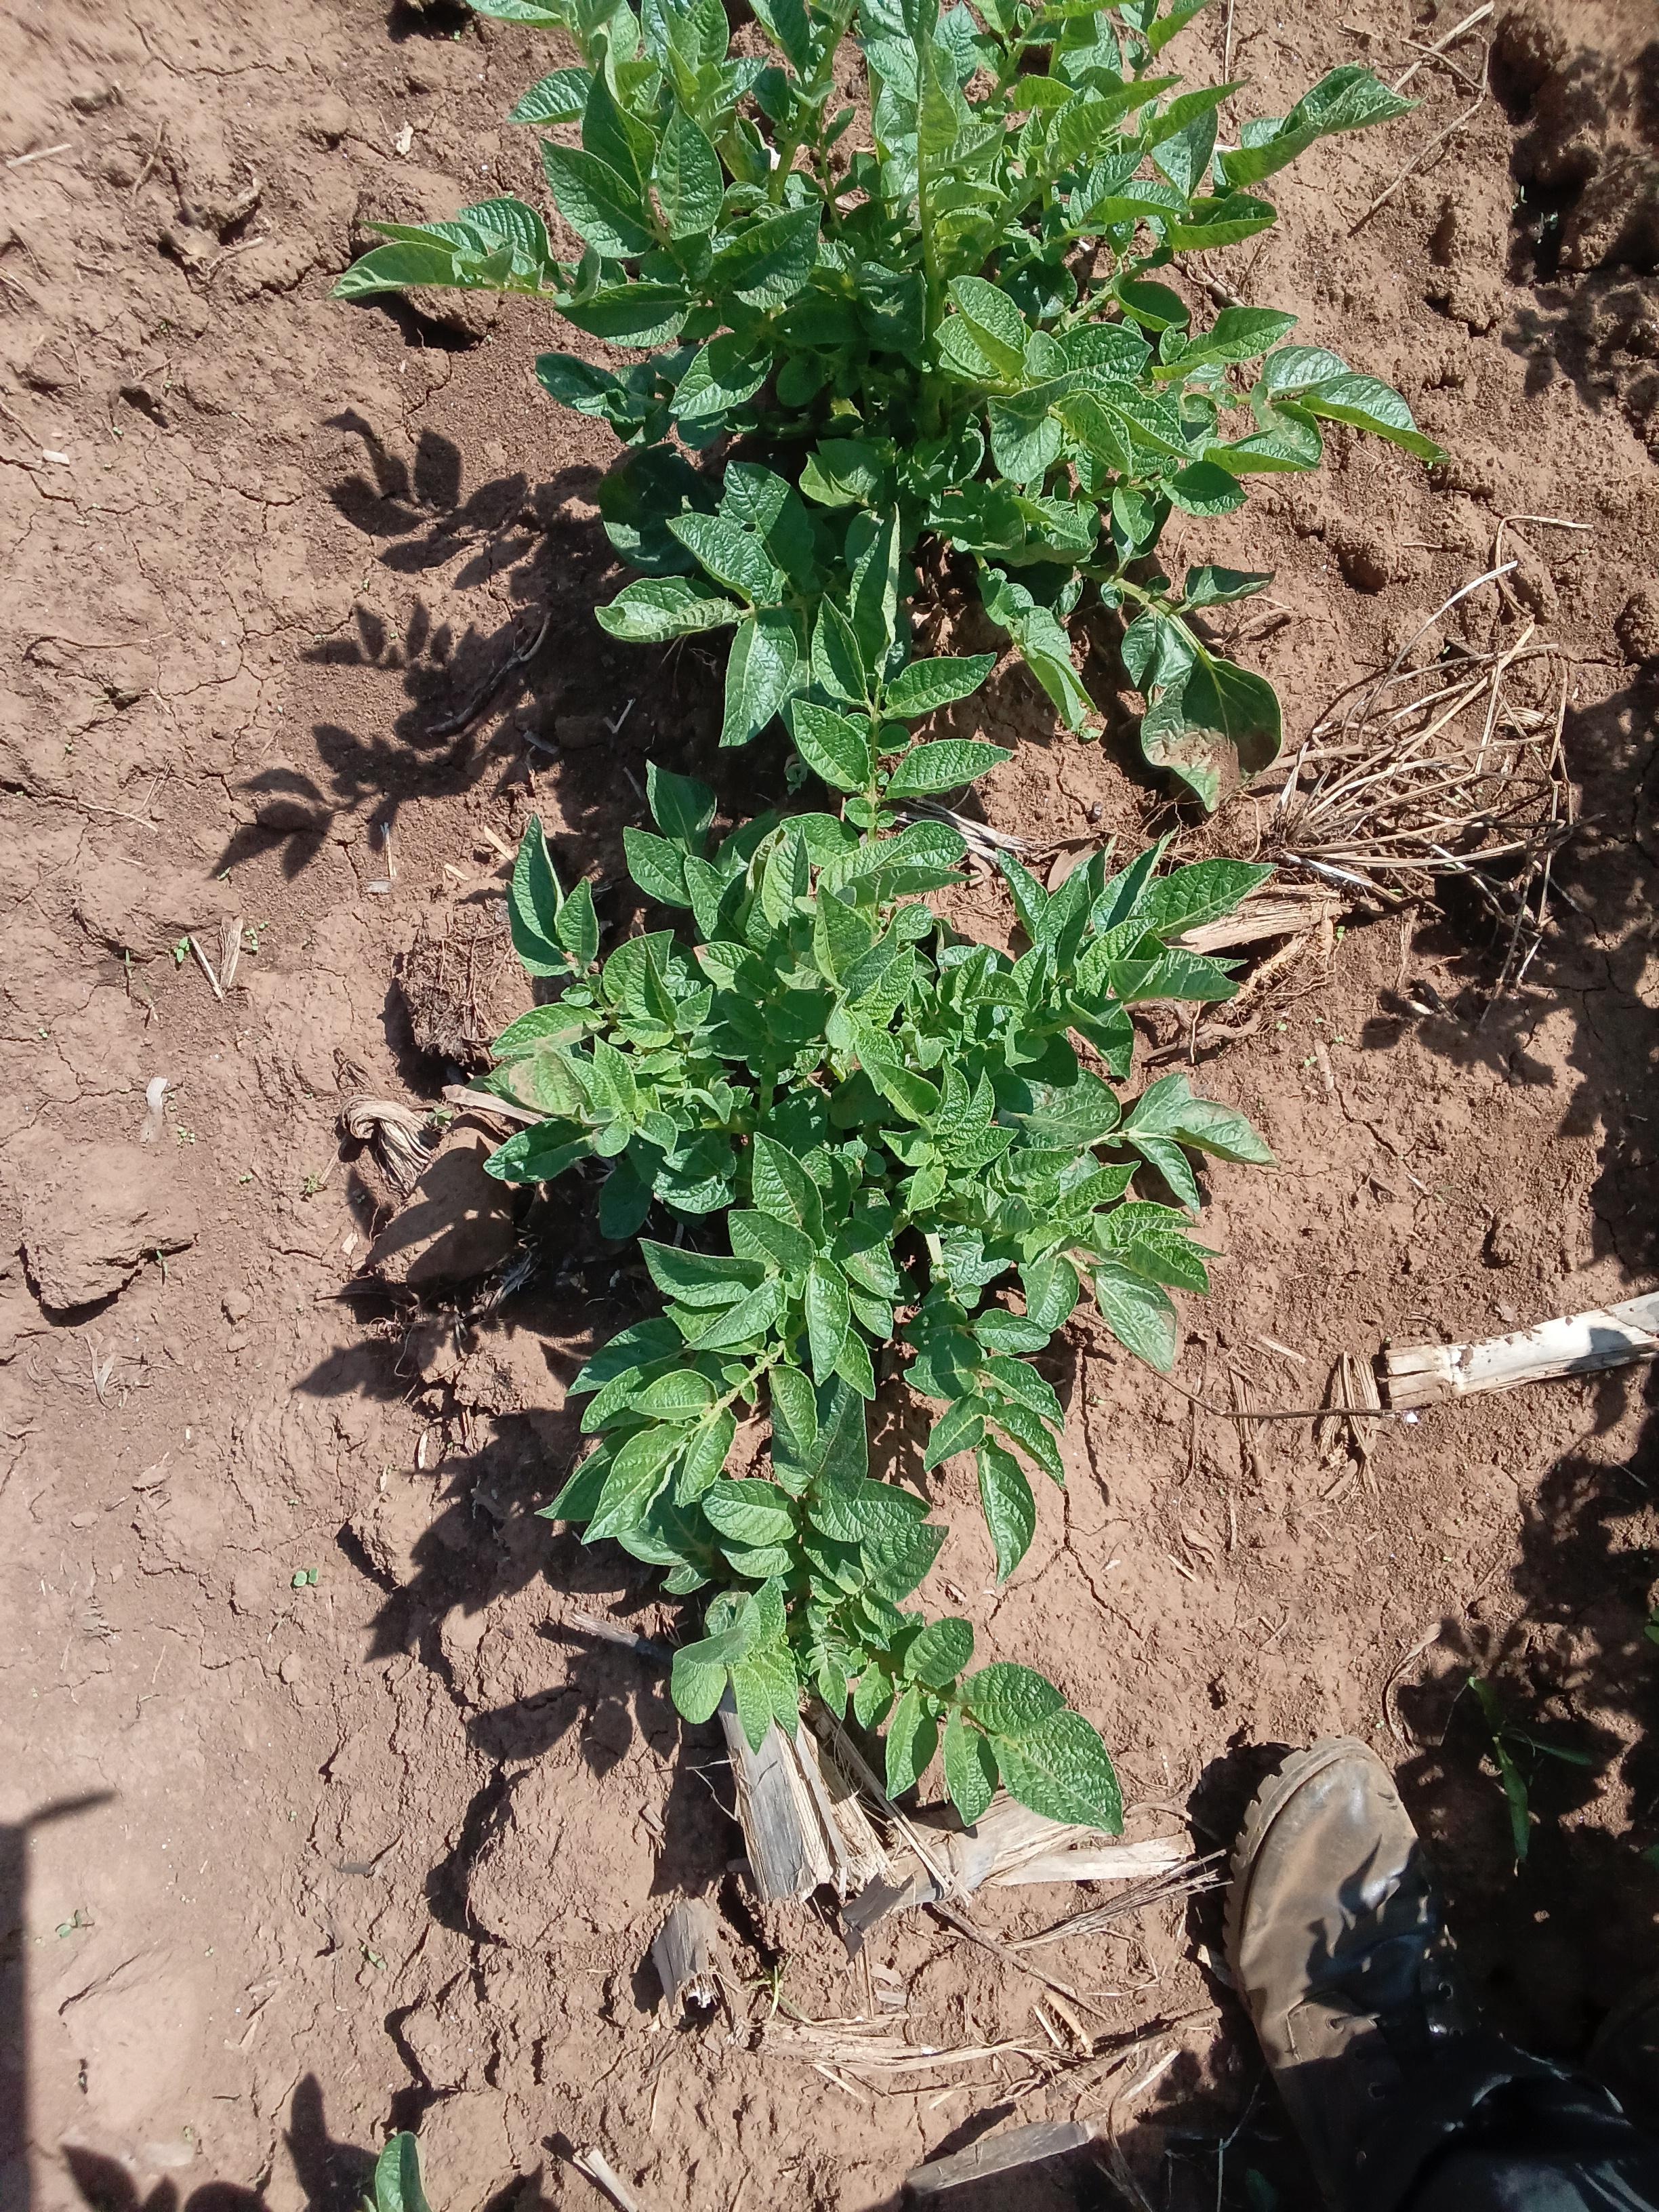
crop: potato
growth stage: vegetative
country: Kenya
